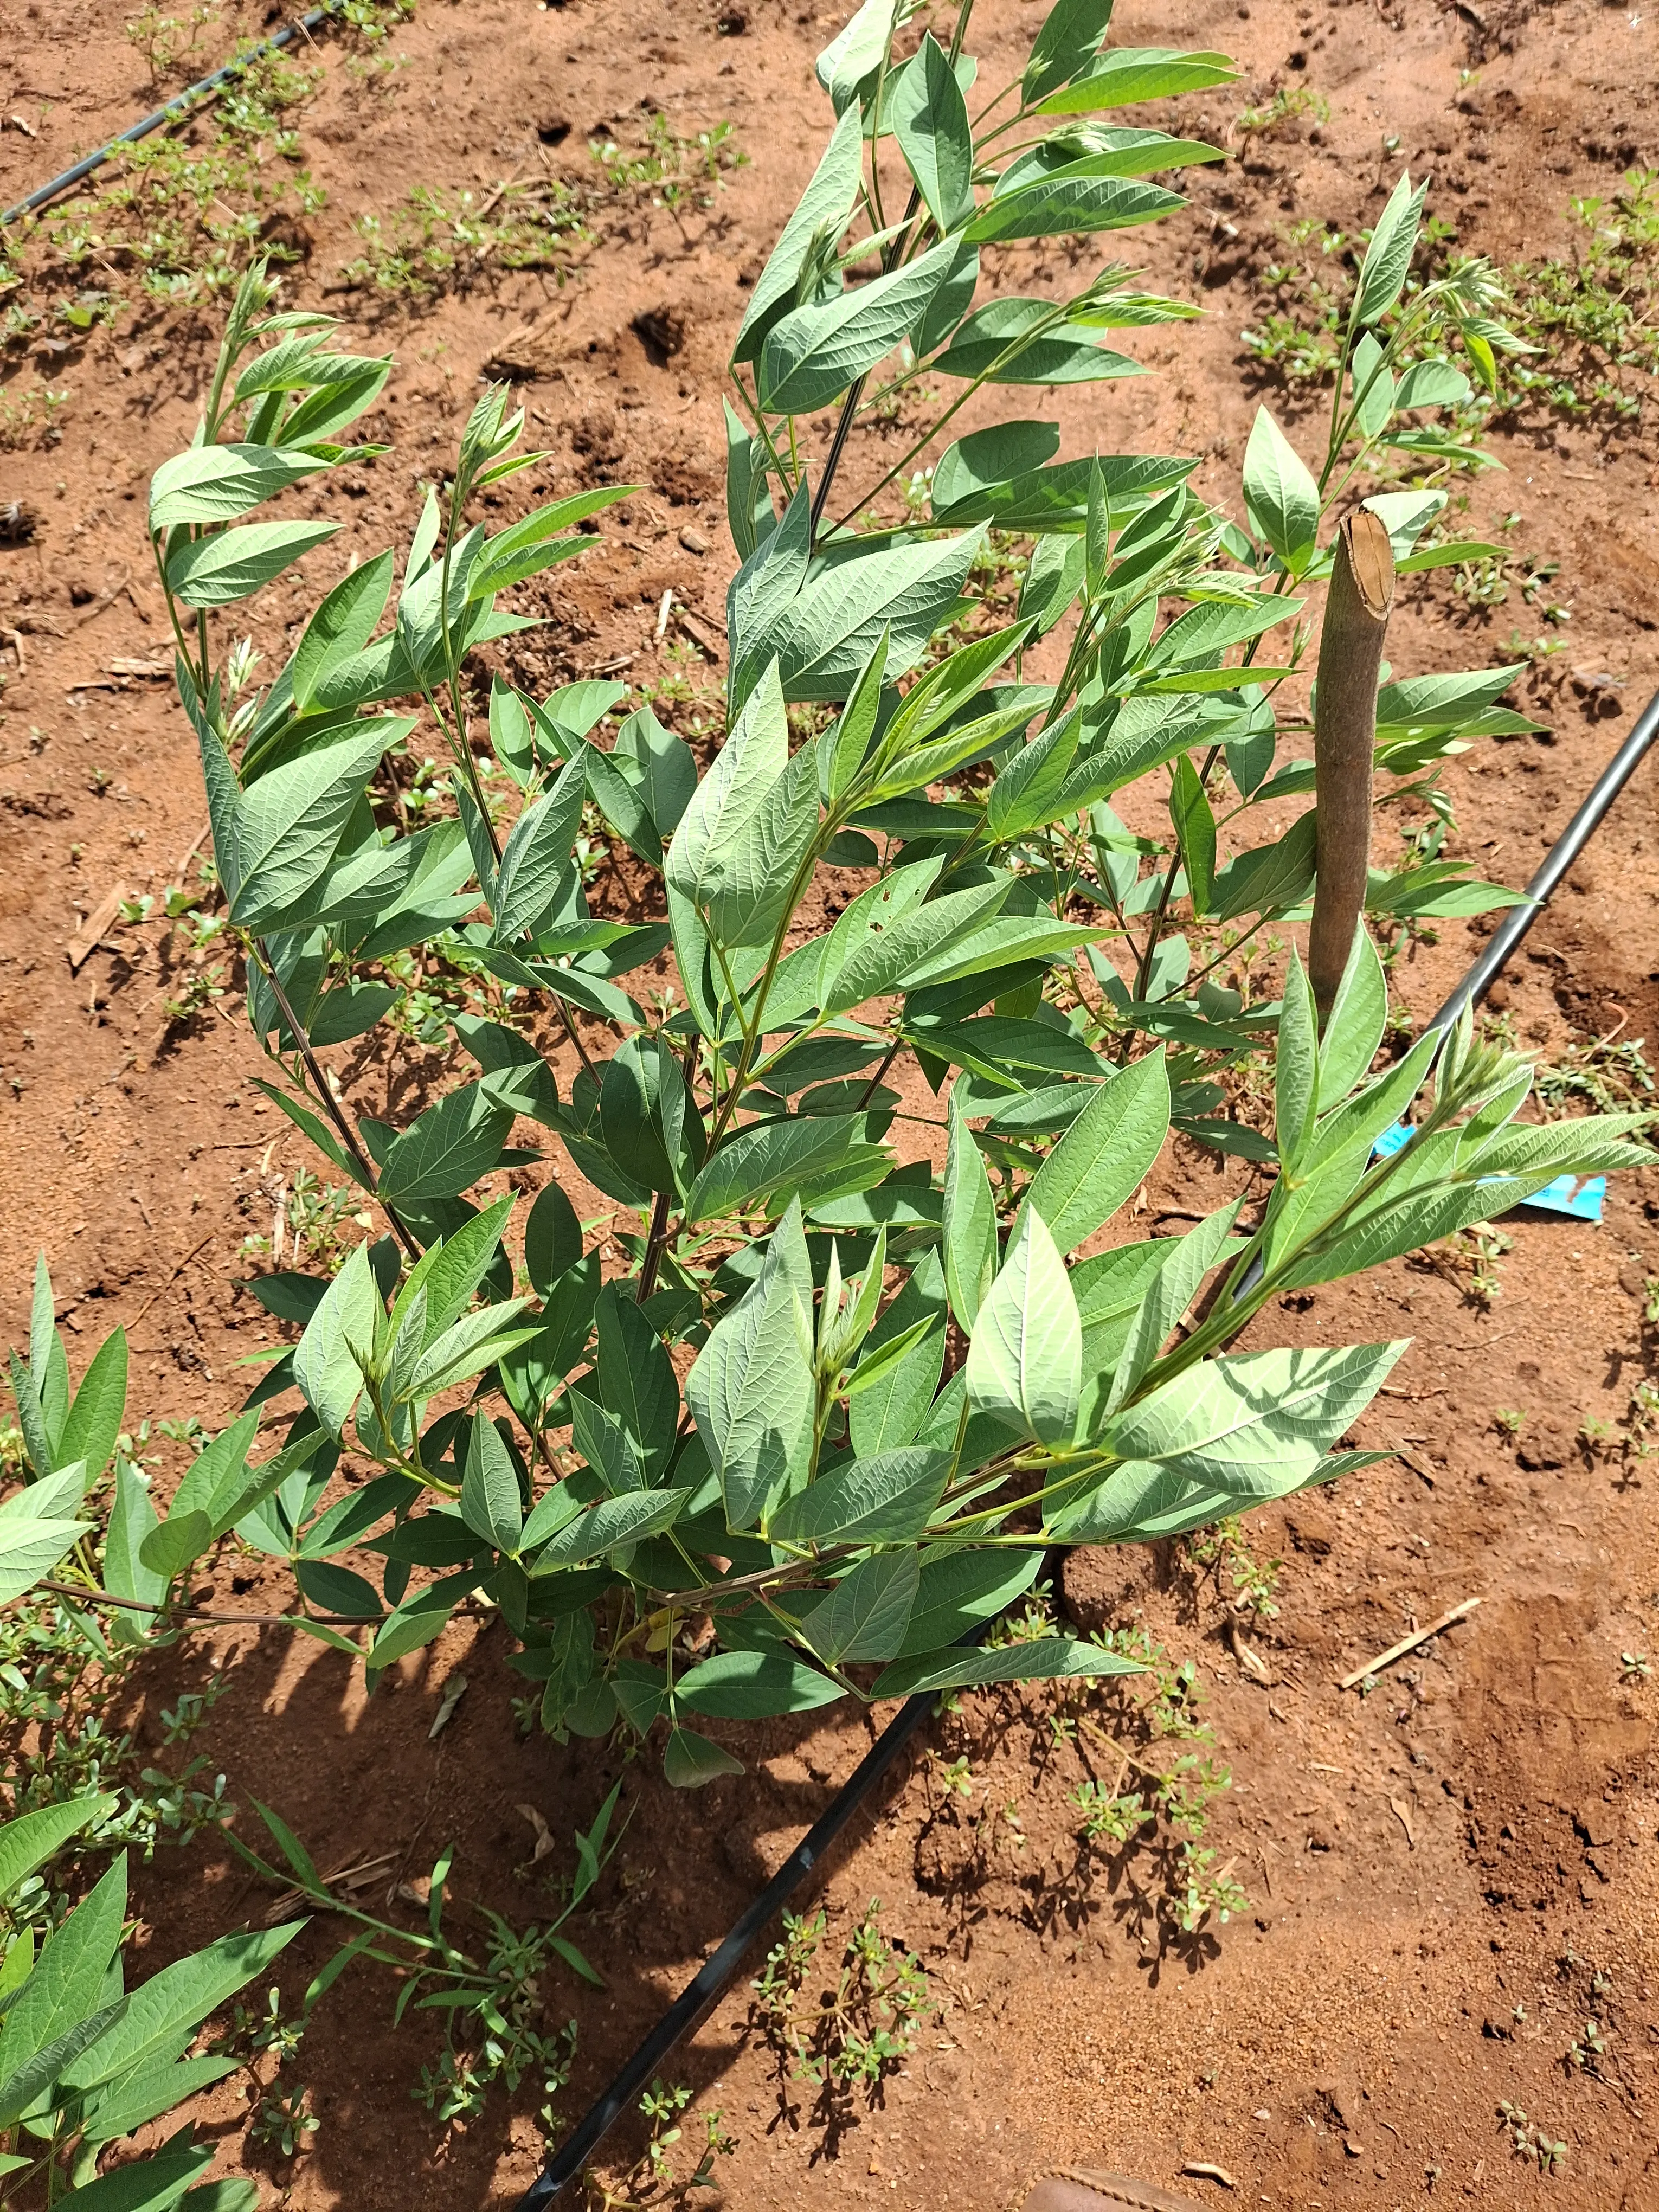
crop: pigeonpea
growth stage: vegetative
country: Kenya
